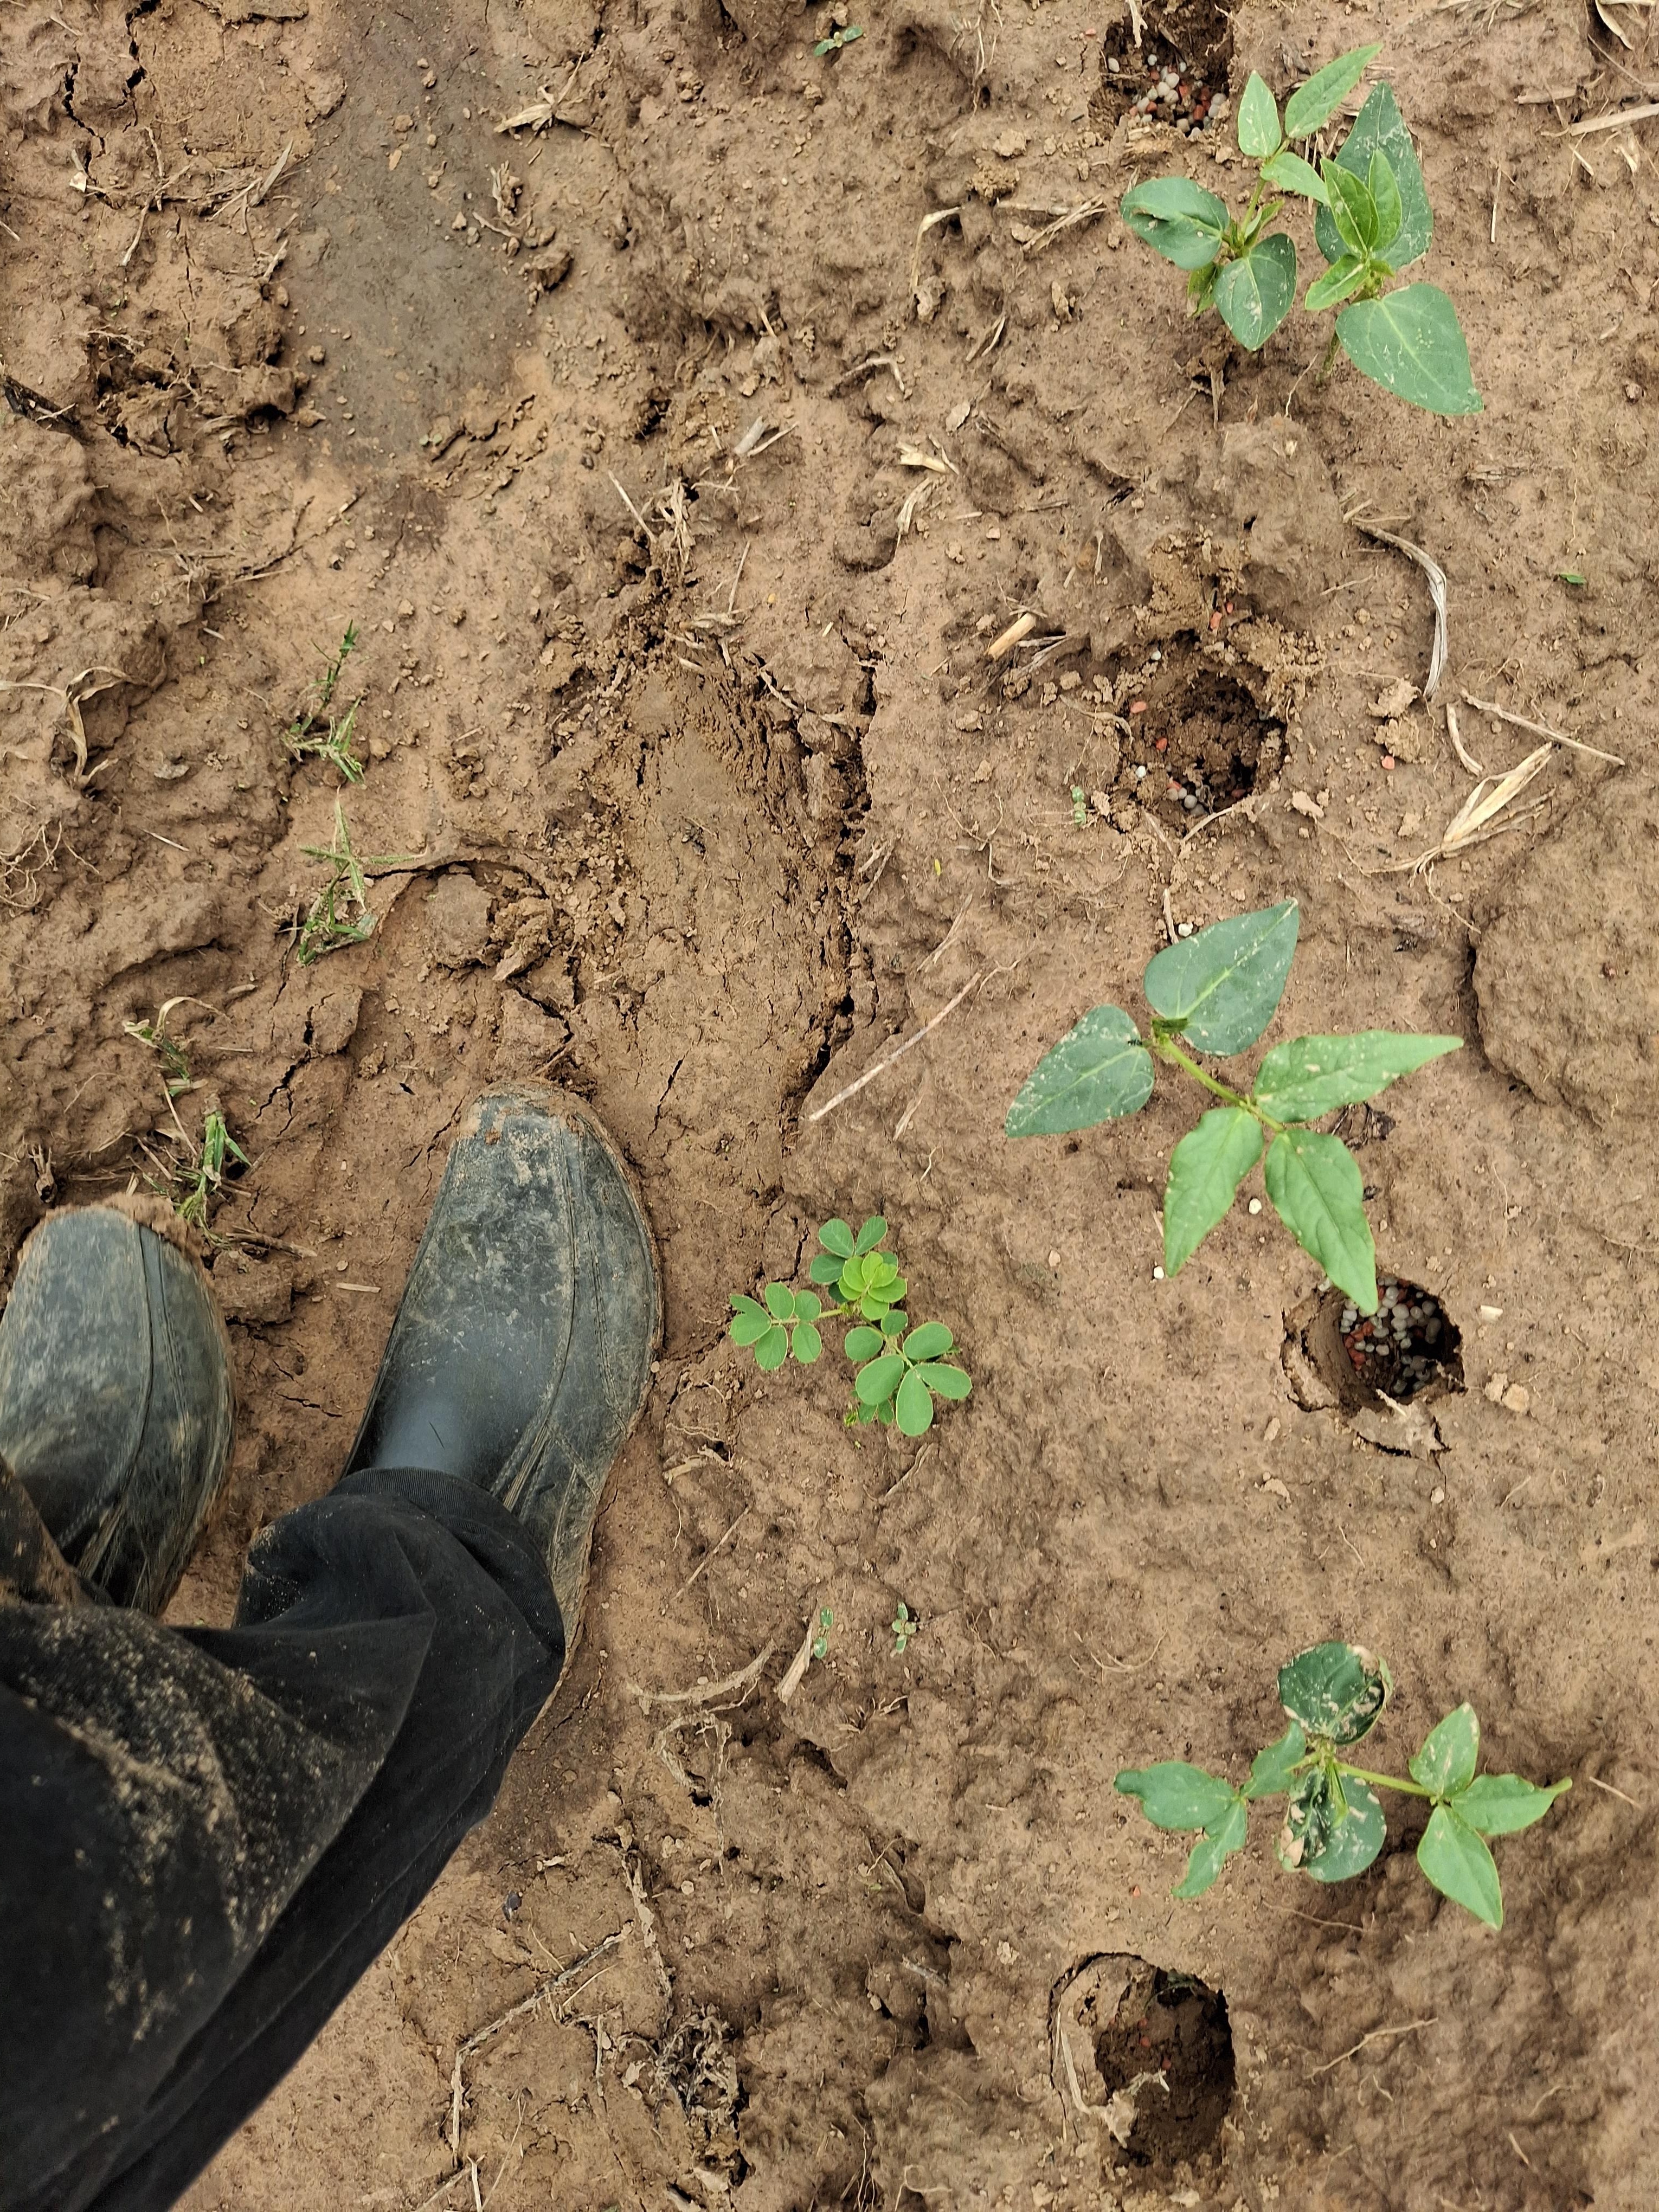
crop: cowpea
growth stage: emergence
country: Nigeria
